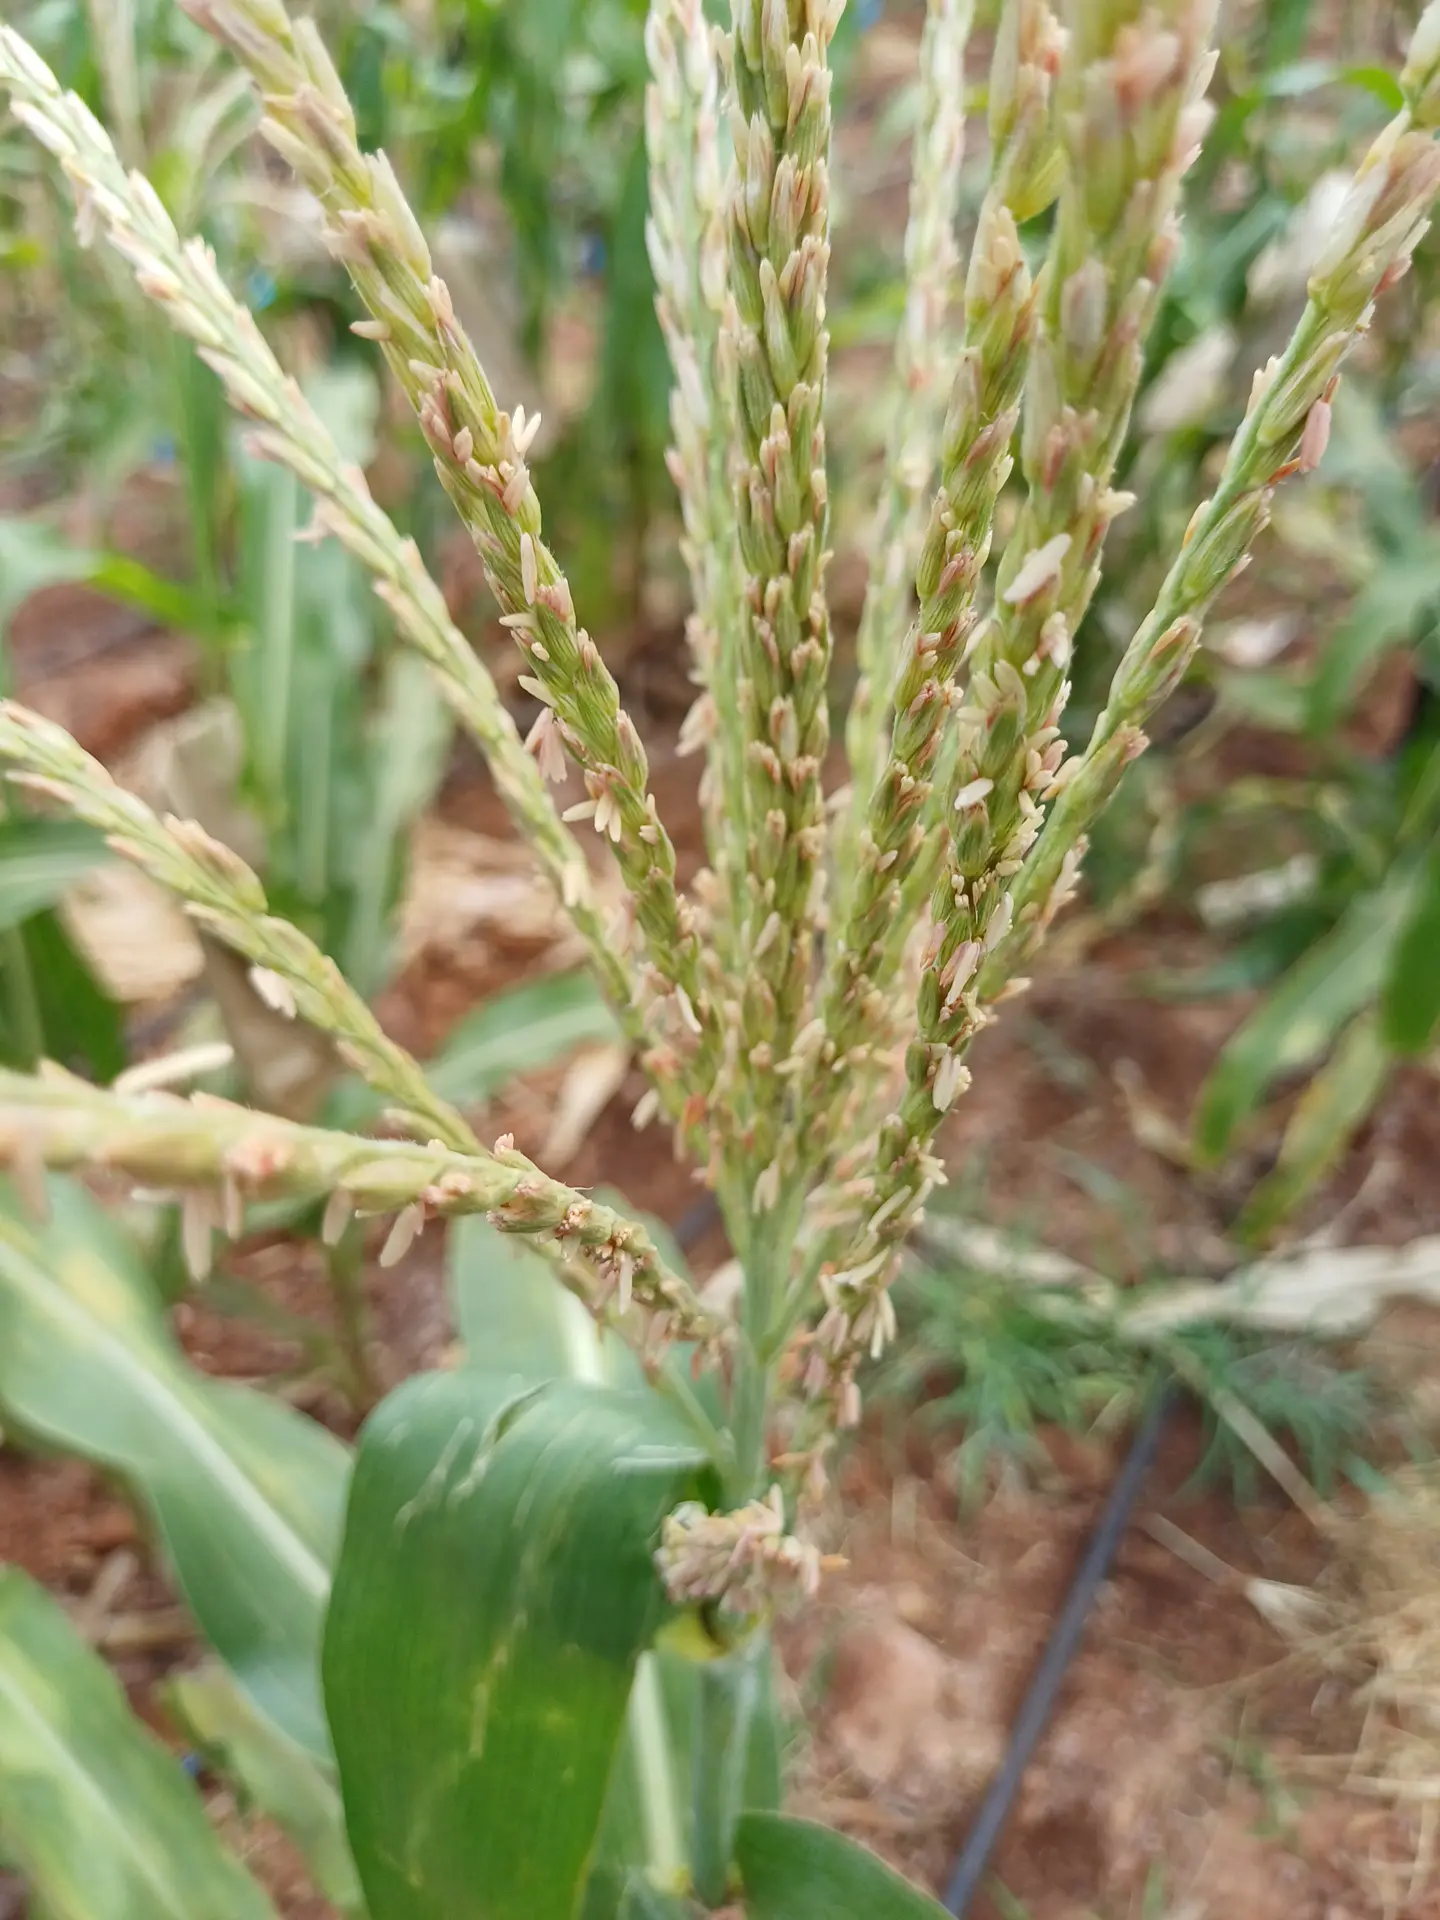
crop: maize
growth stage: flowering
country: Kenya
